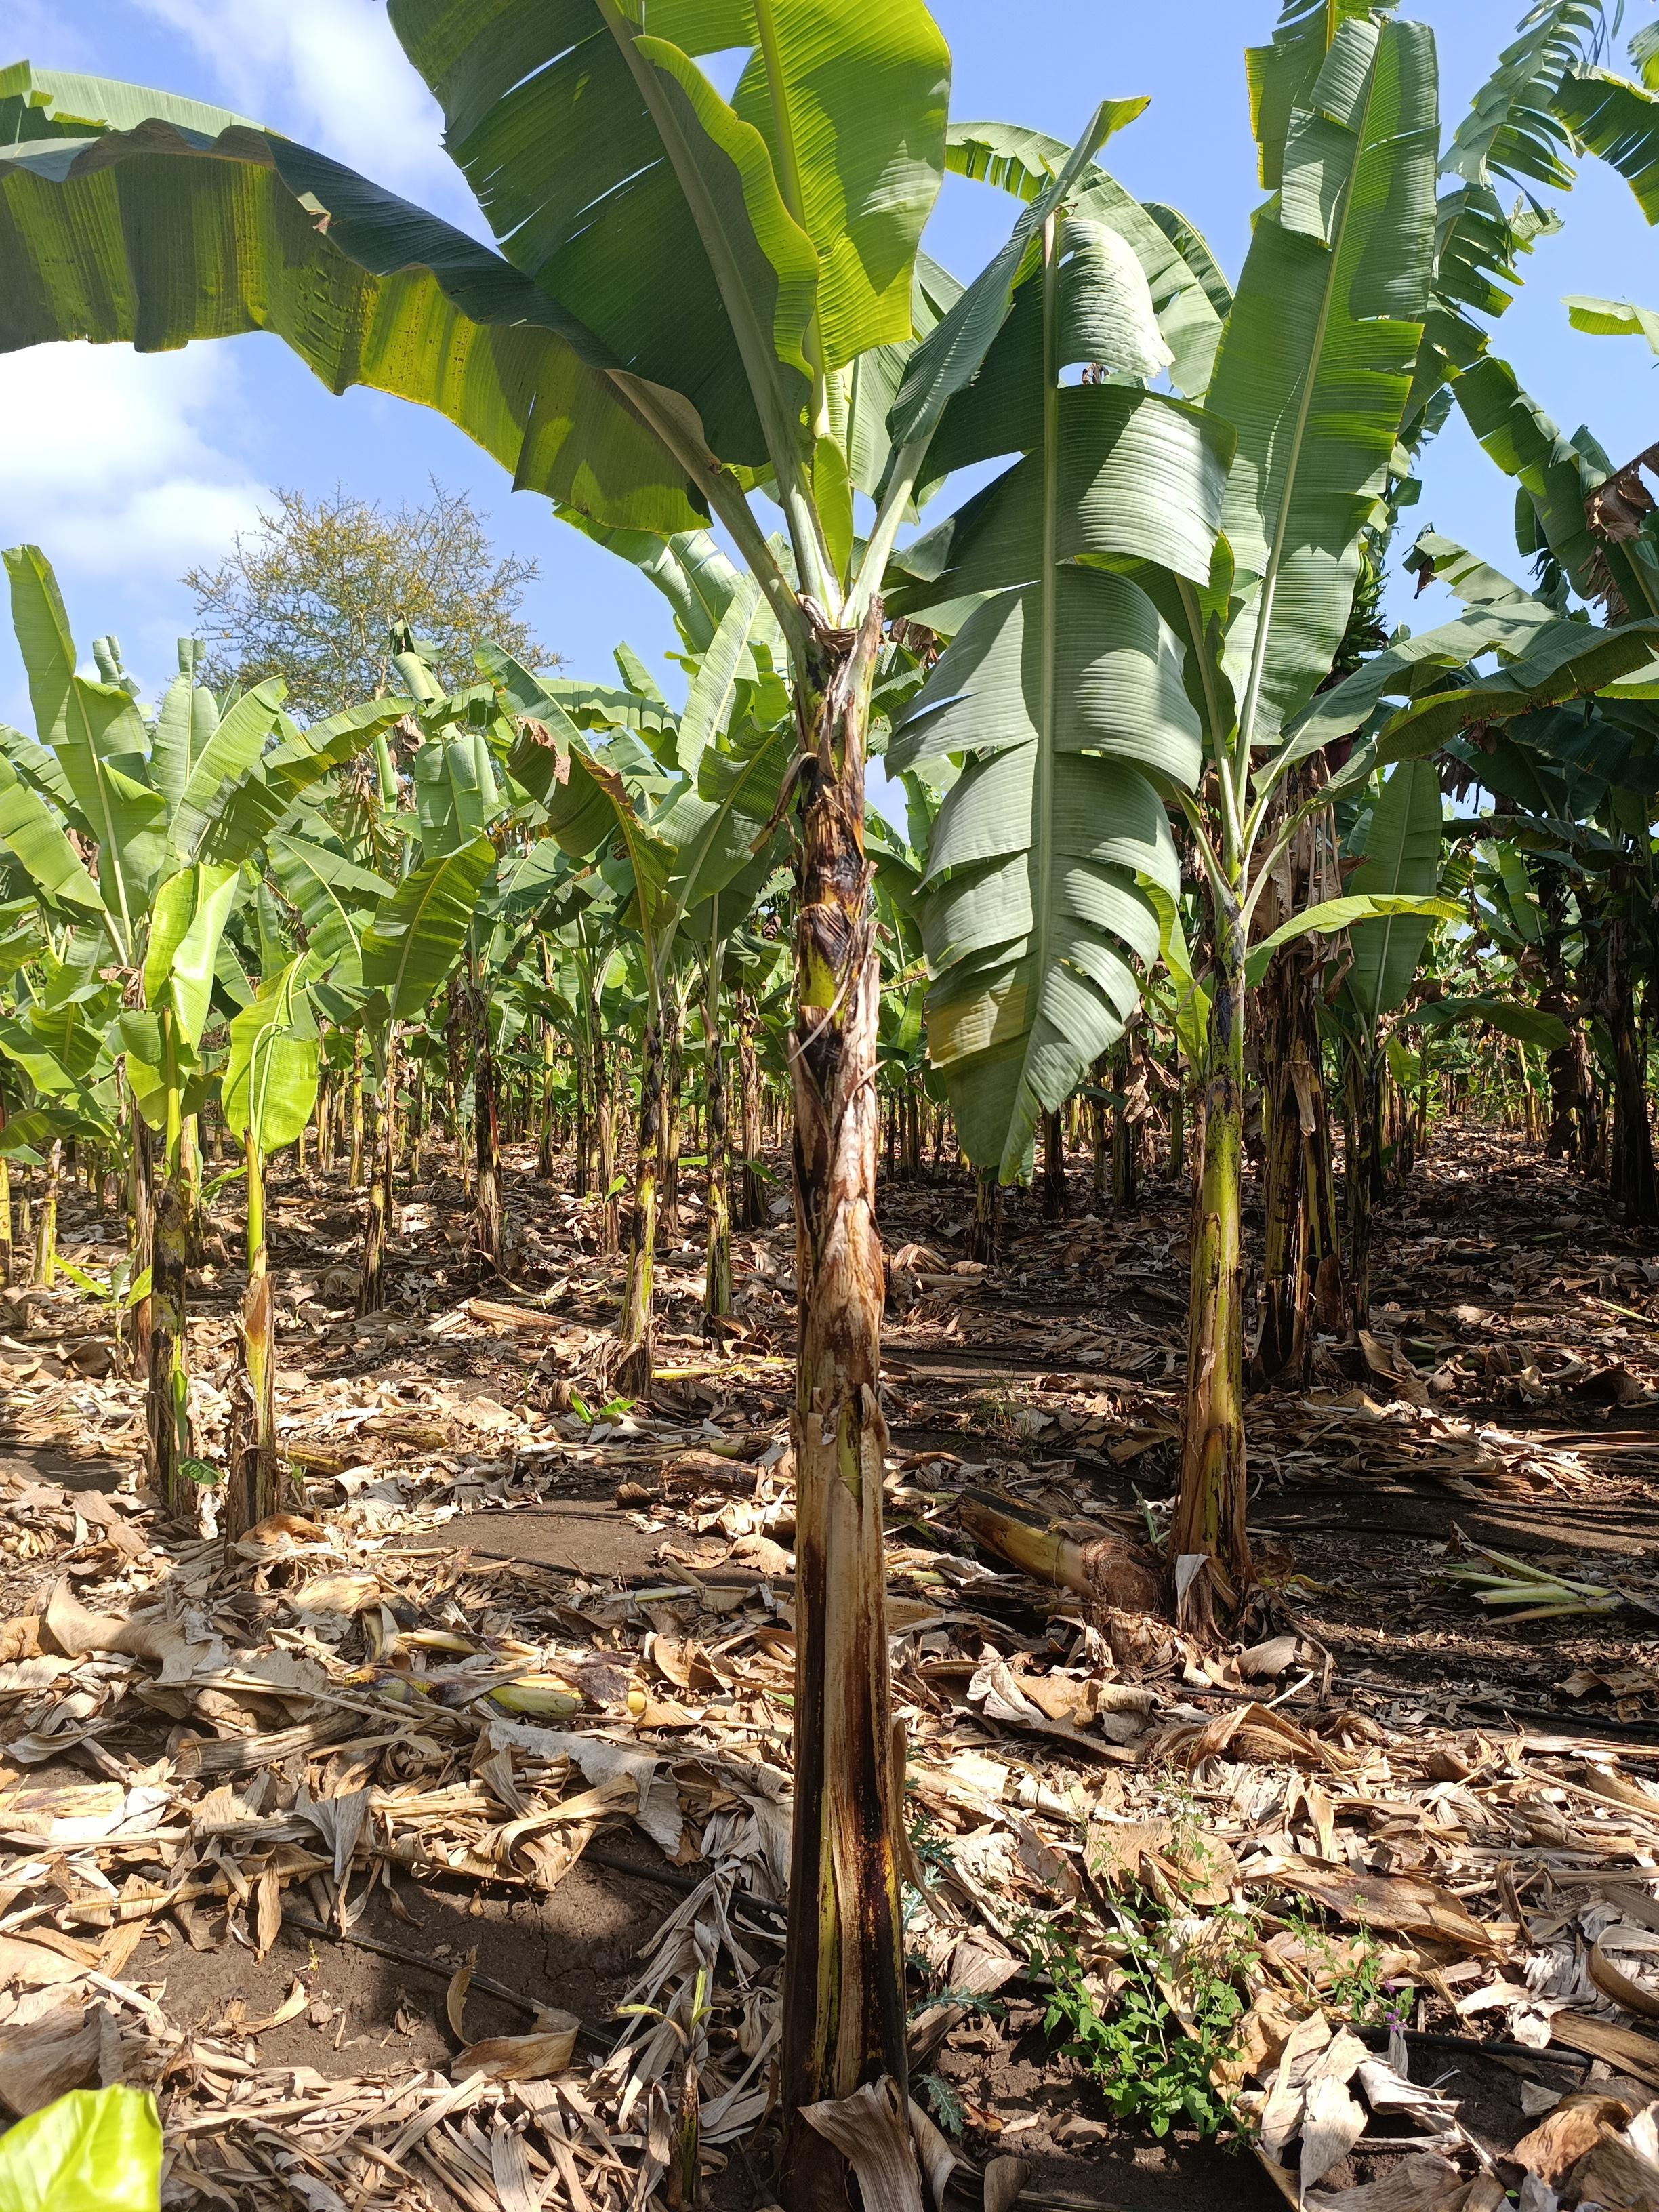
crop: banana
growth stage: vegetative
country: Tanzania
